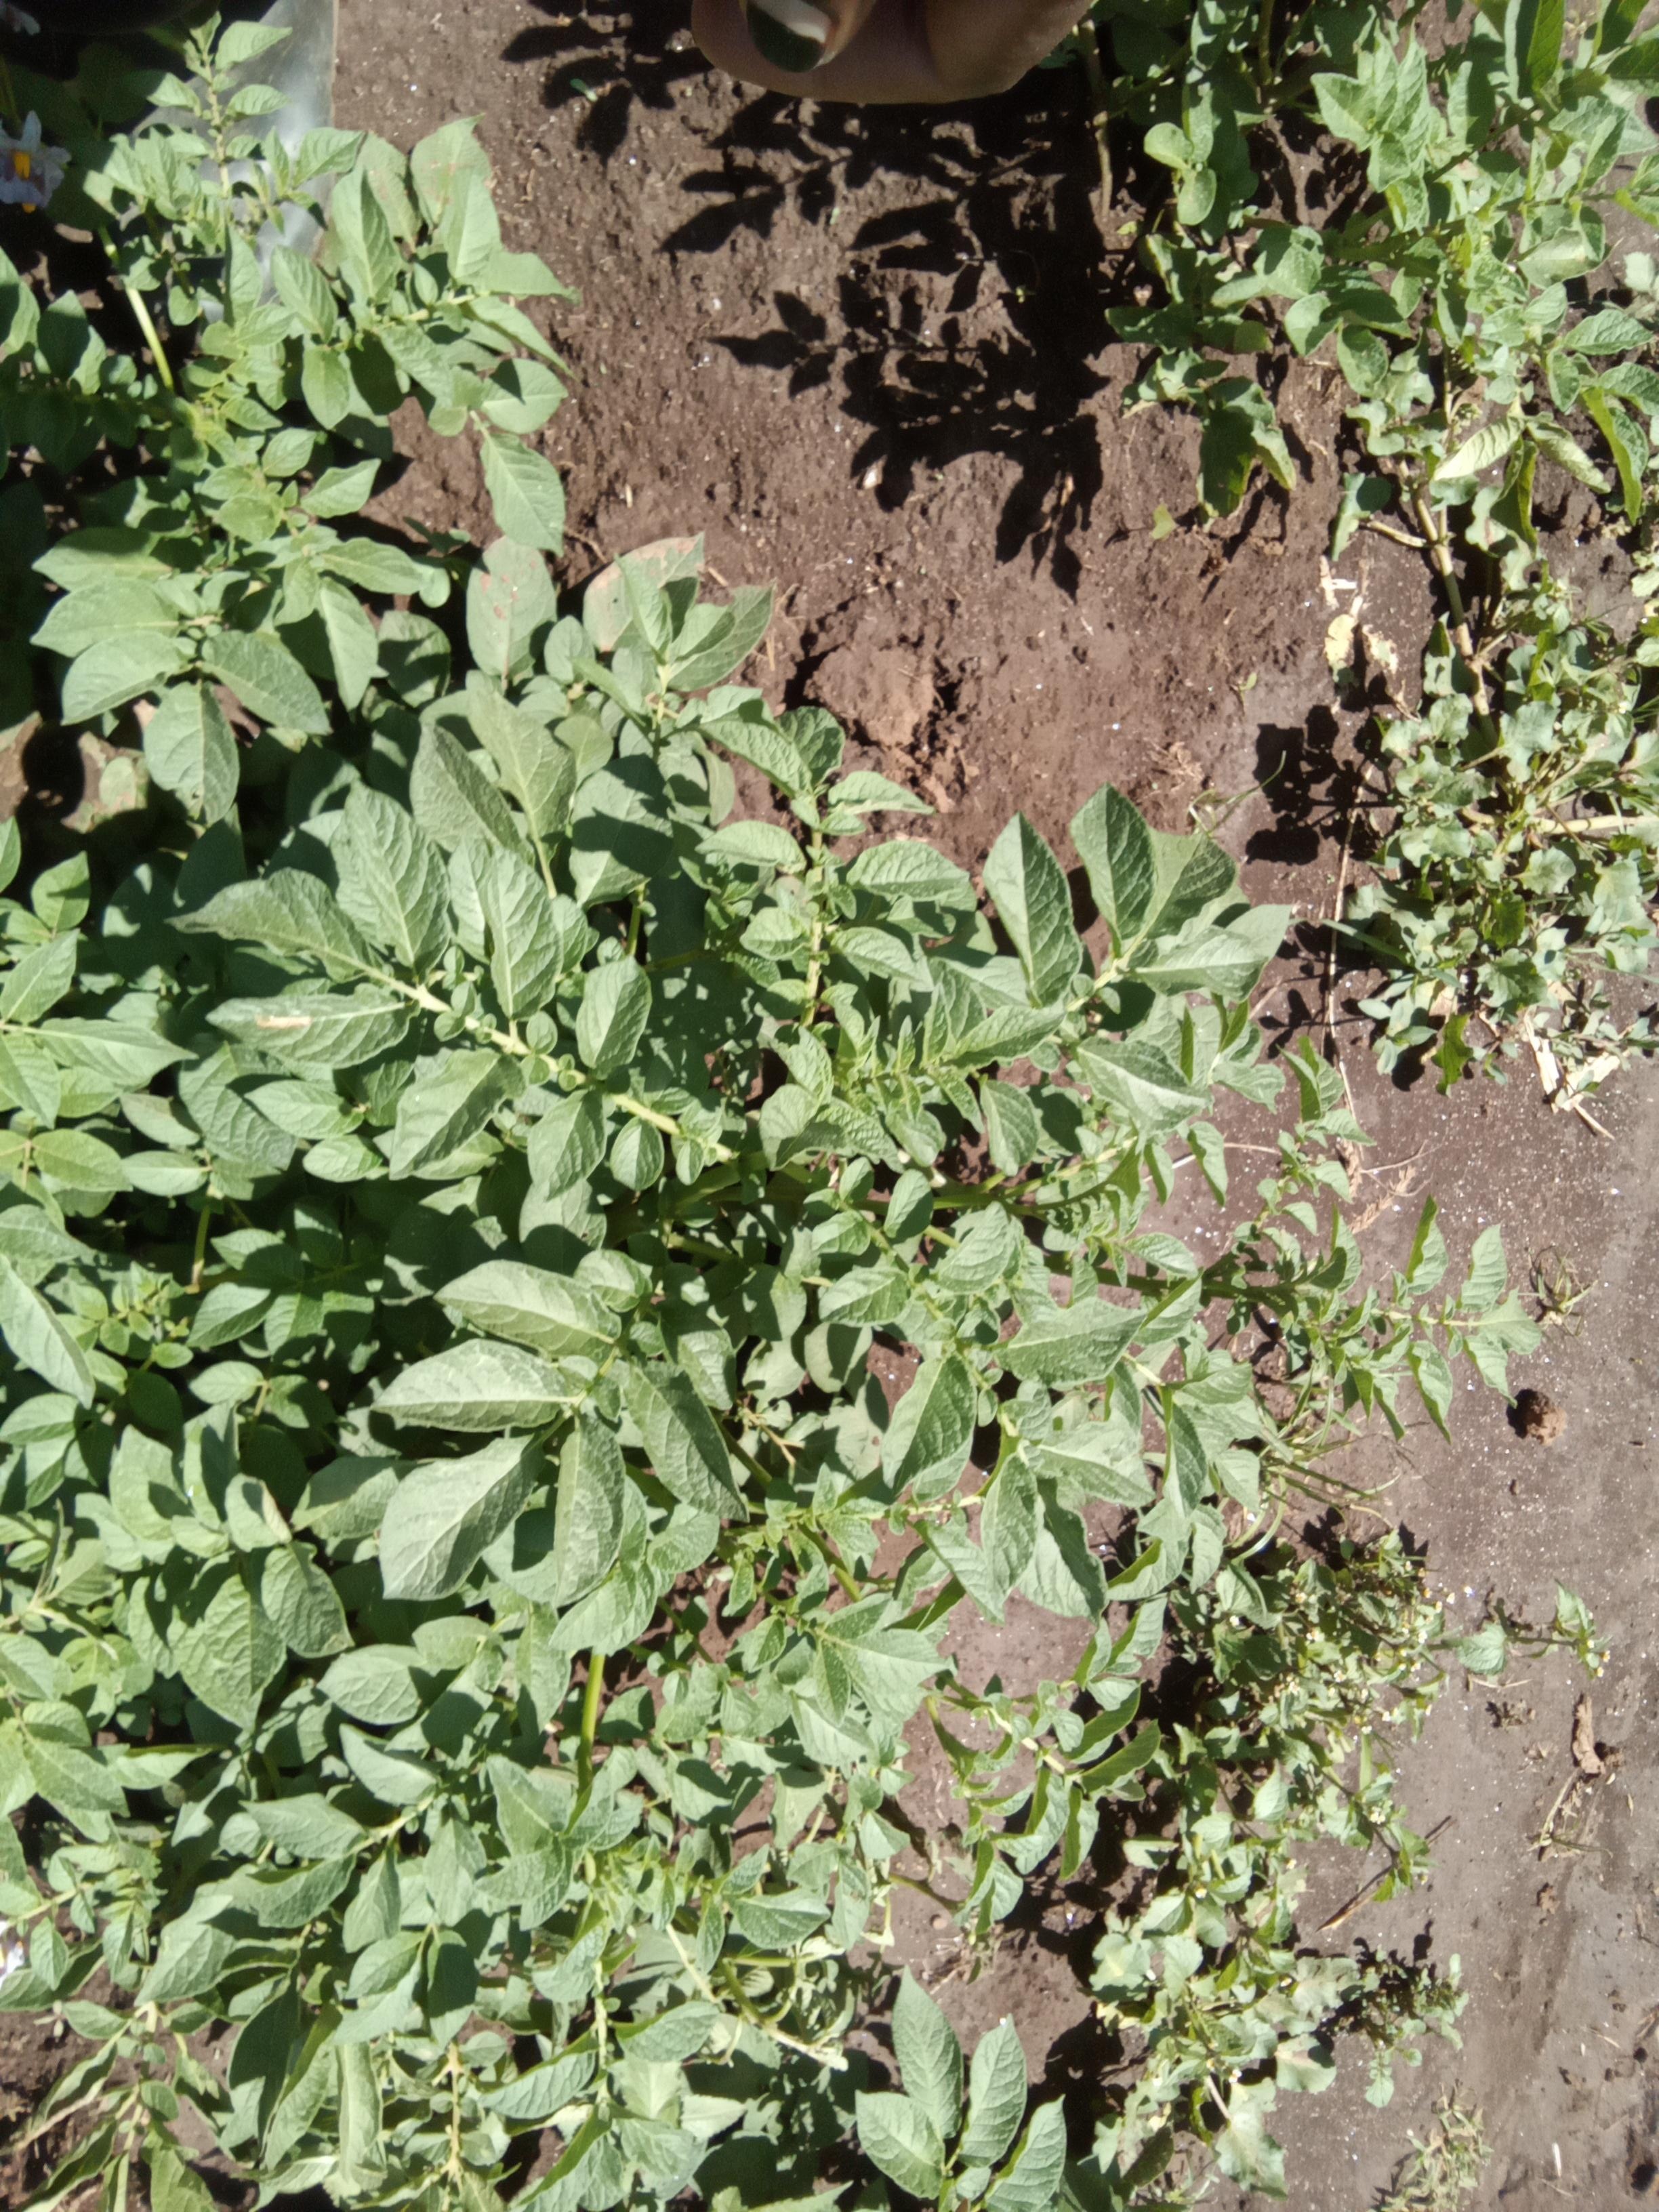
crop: potato
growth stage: flowering
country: Kenya
